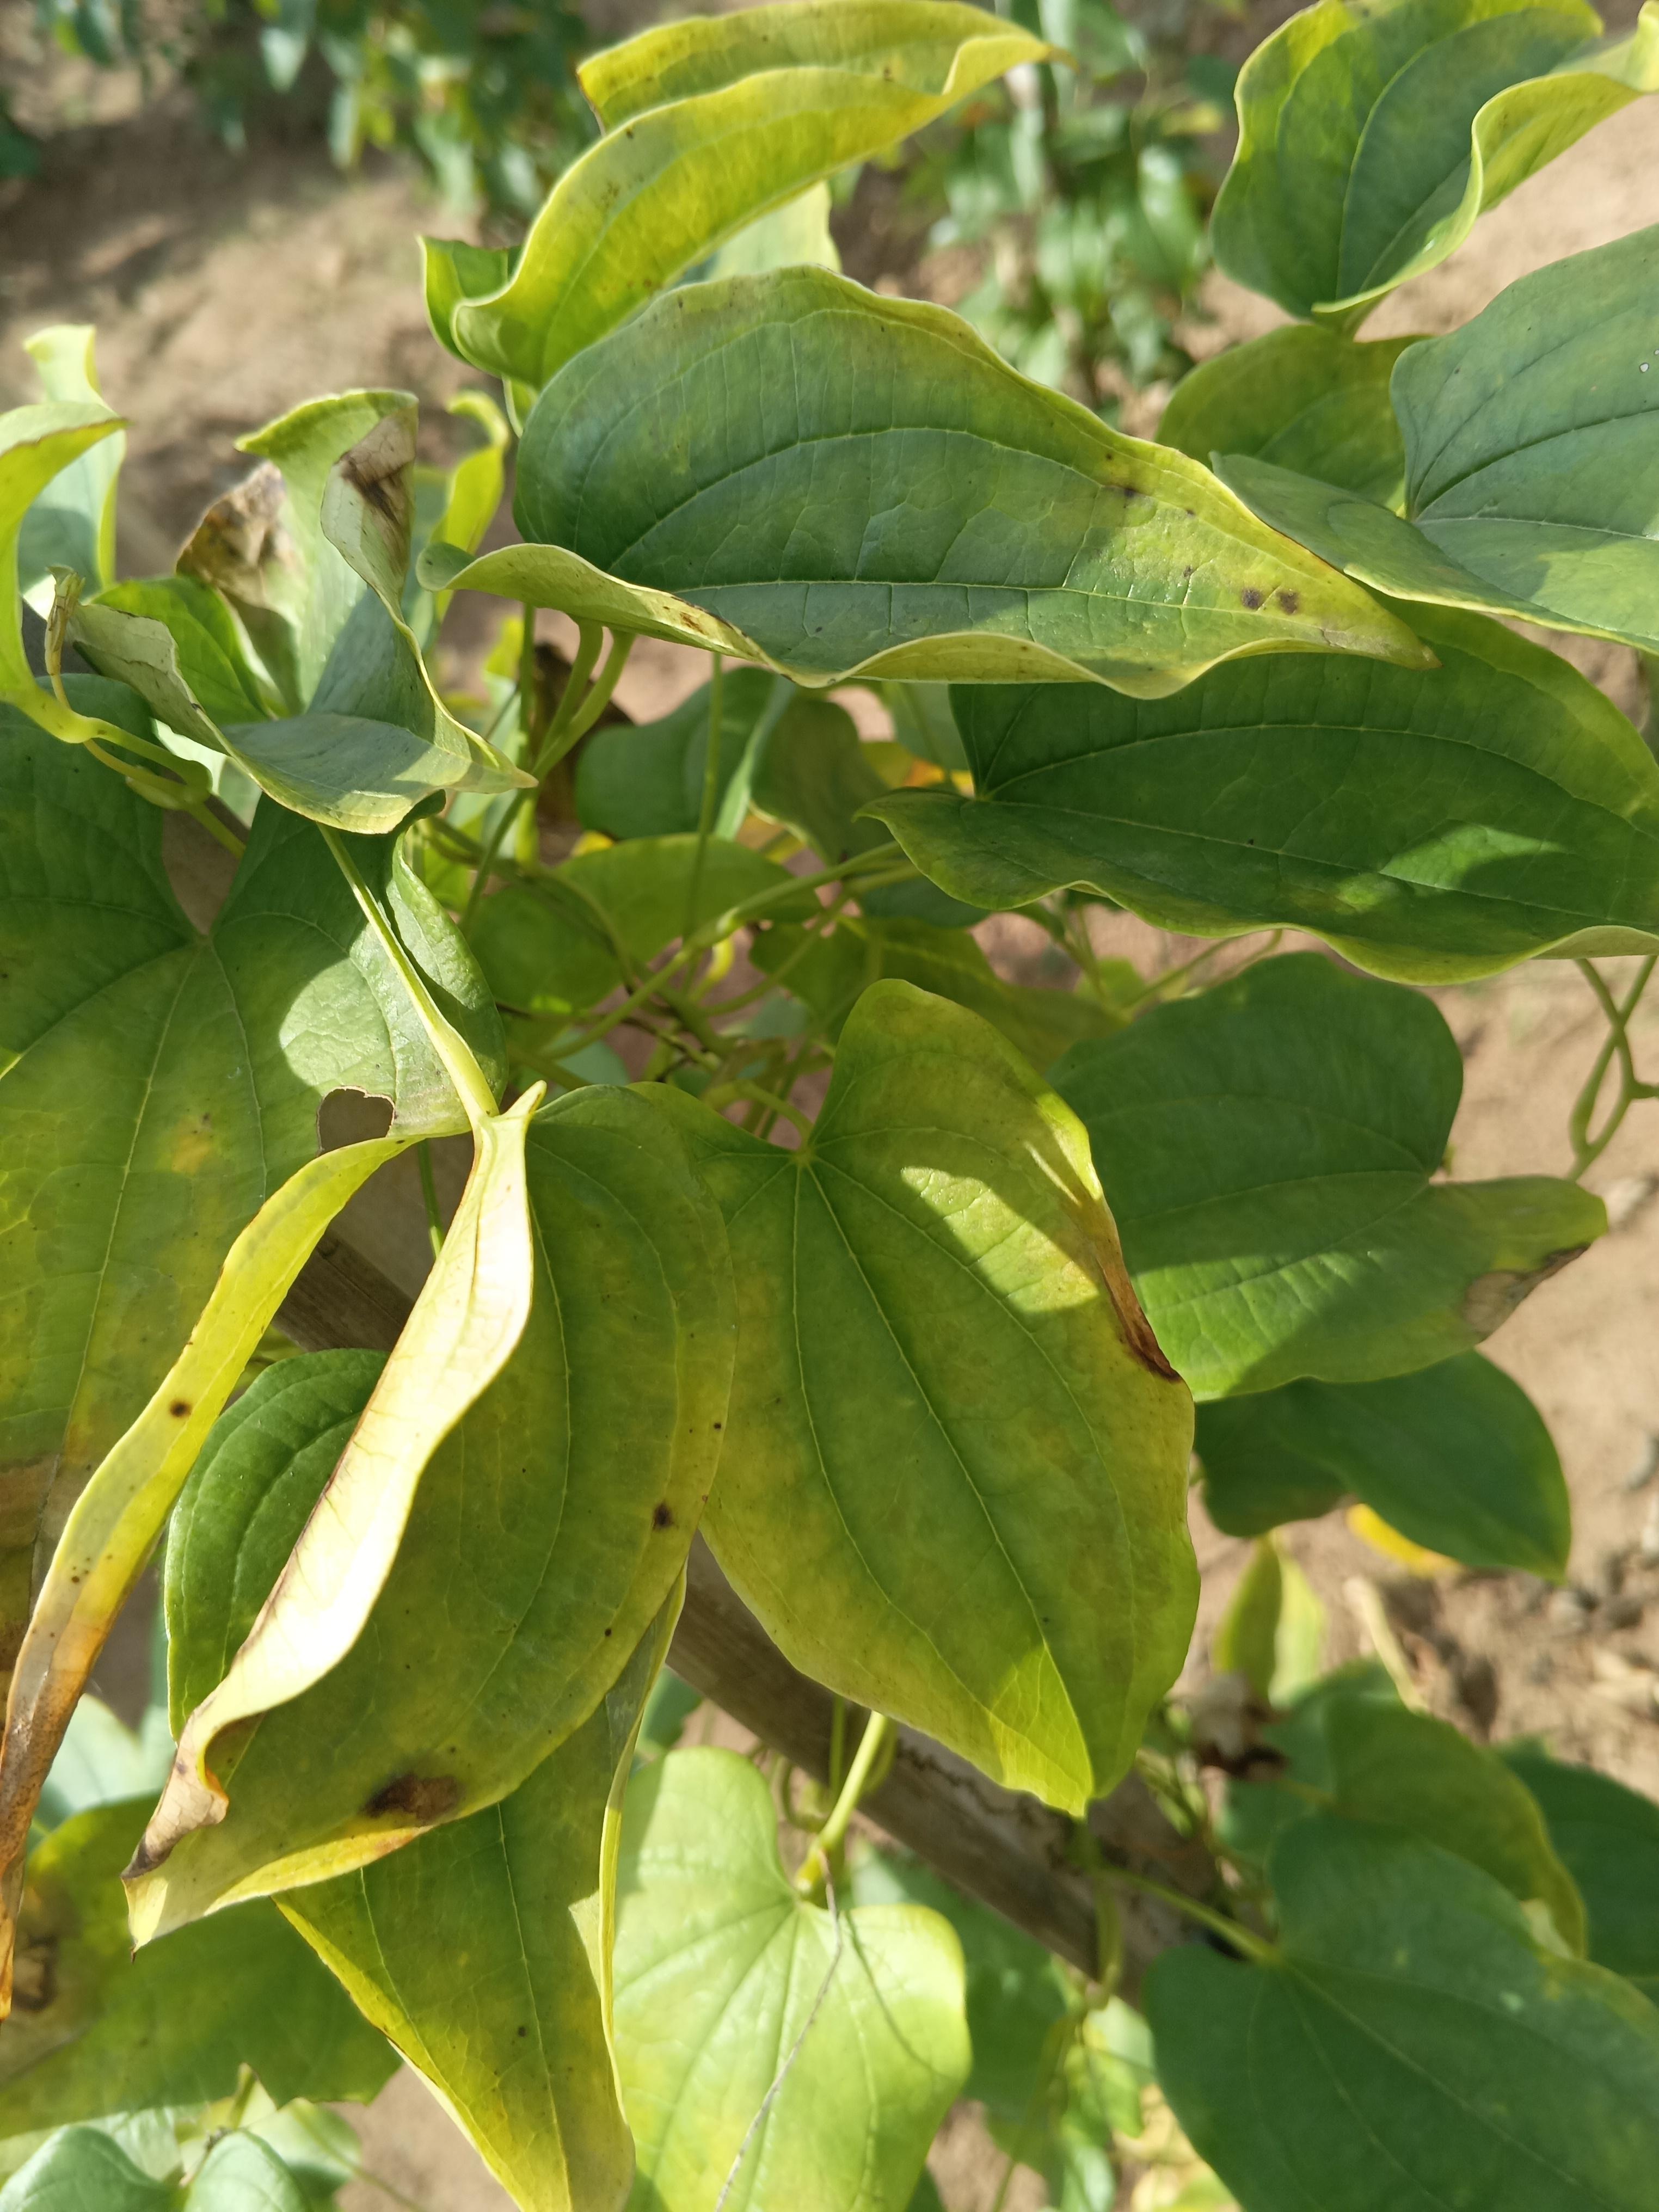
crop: yam
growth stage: maturity
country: Nigeria
